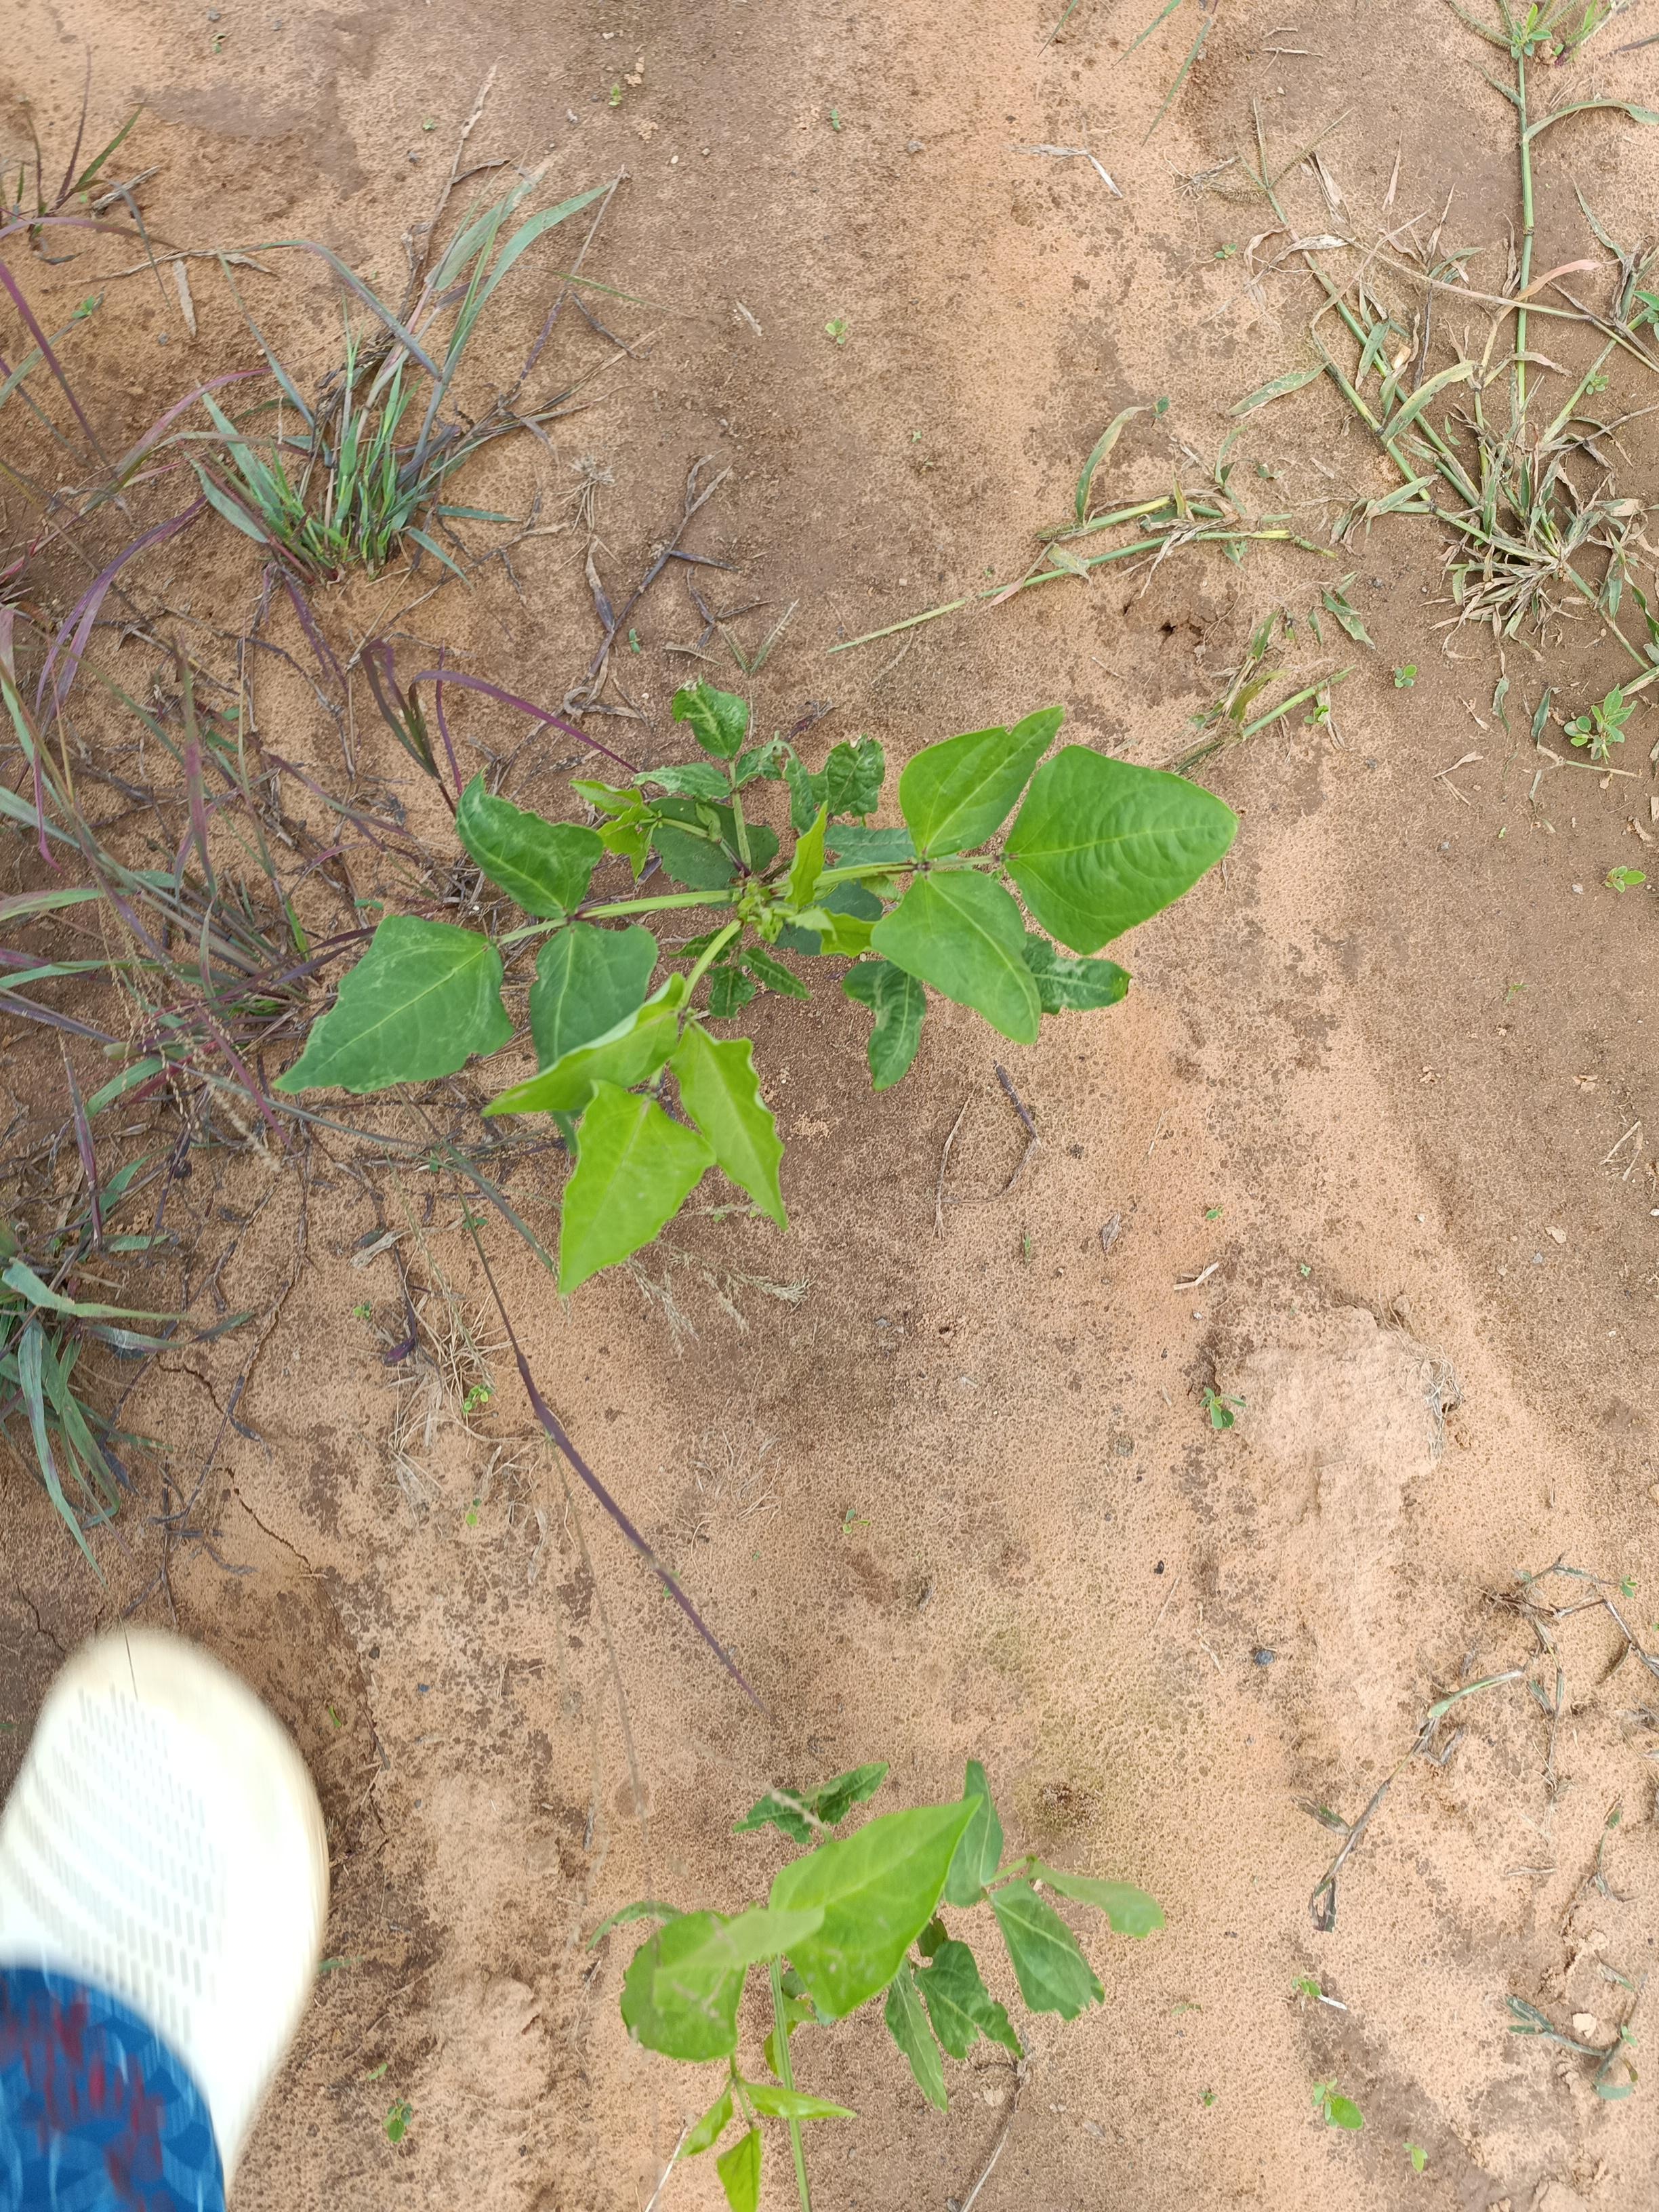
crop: cowpea
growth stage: emergence
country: Nigeria
